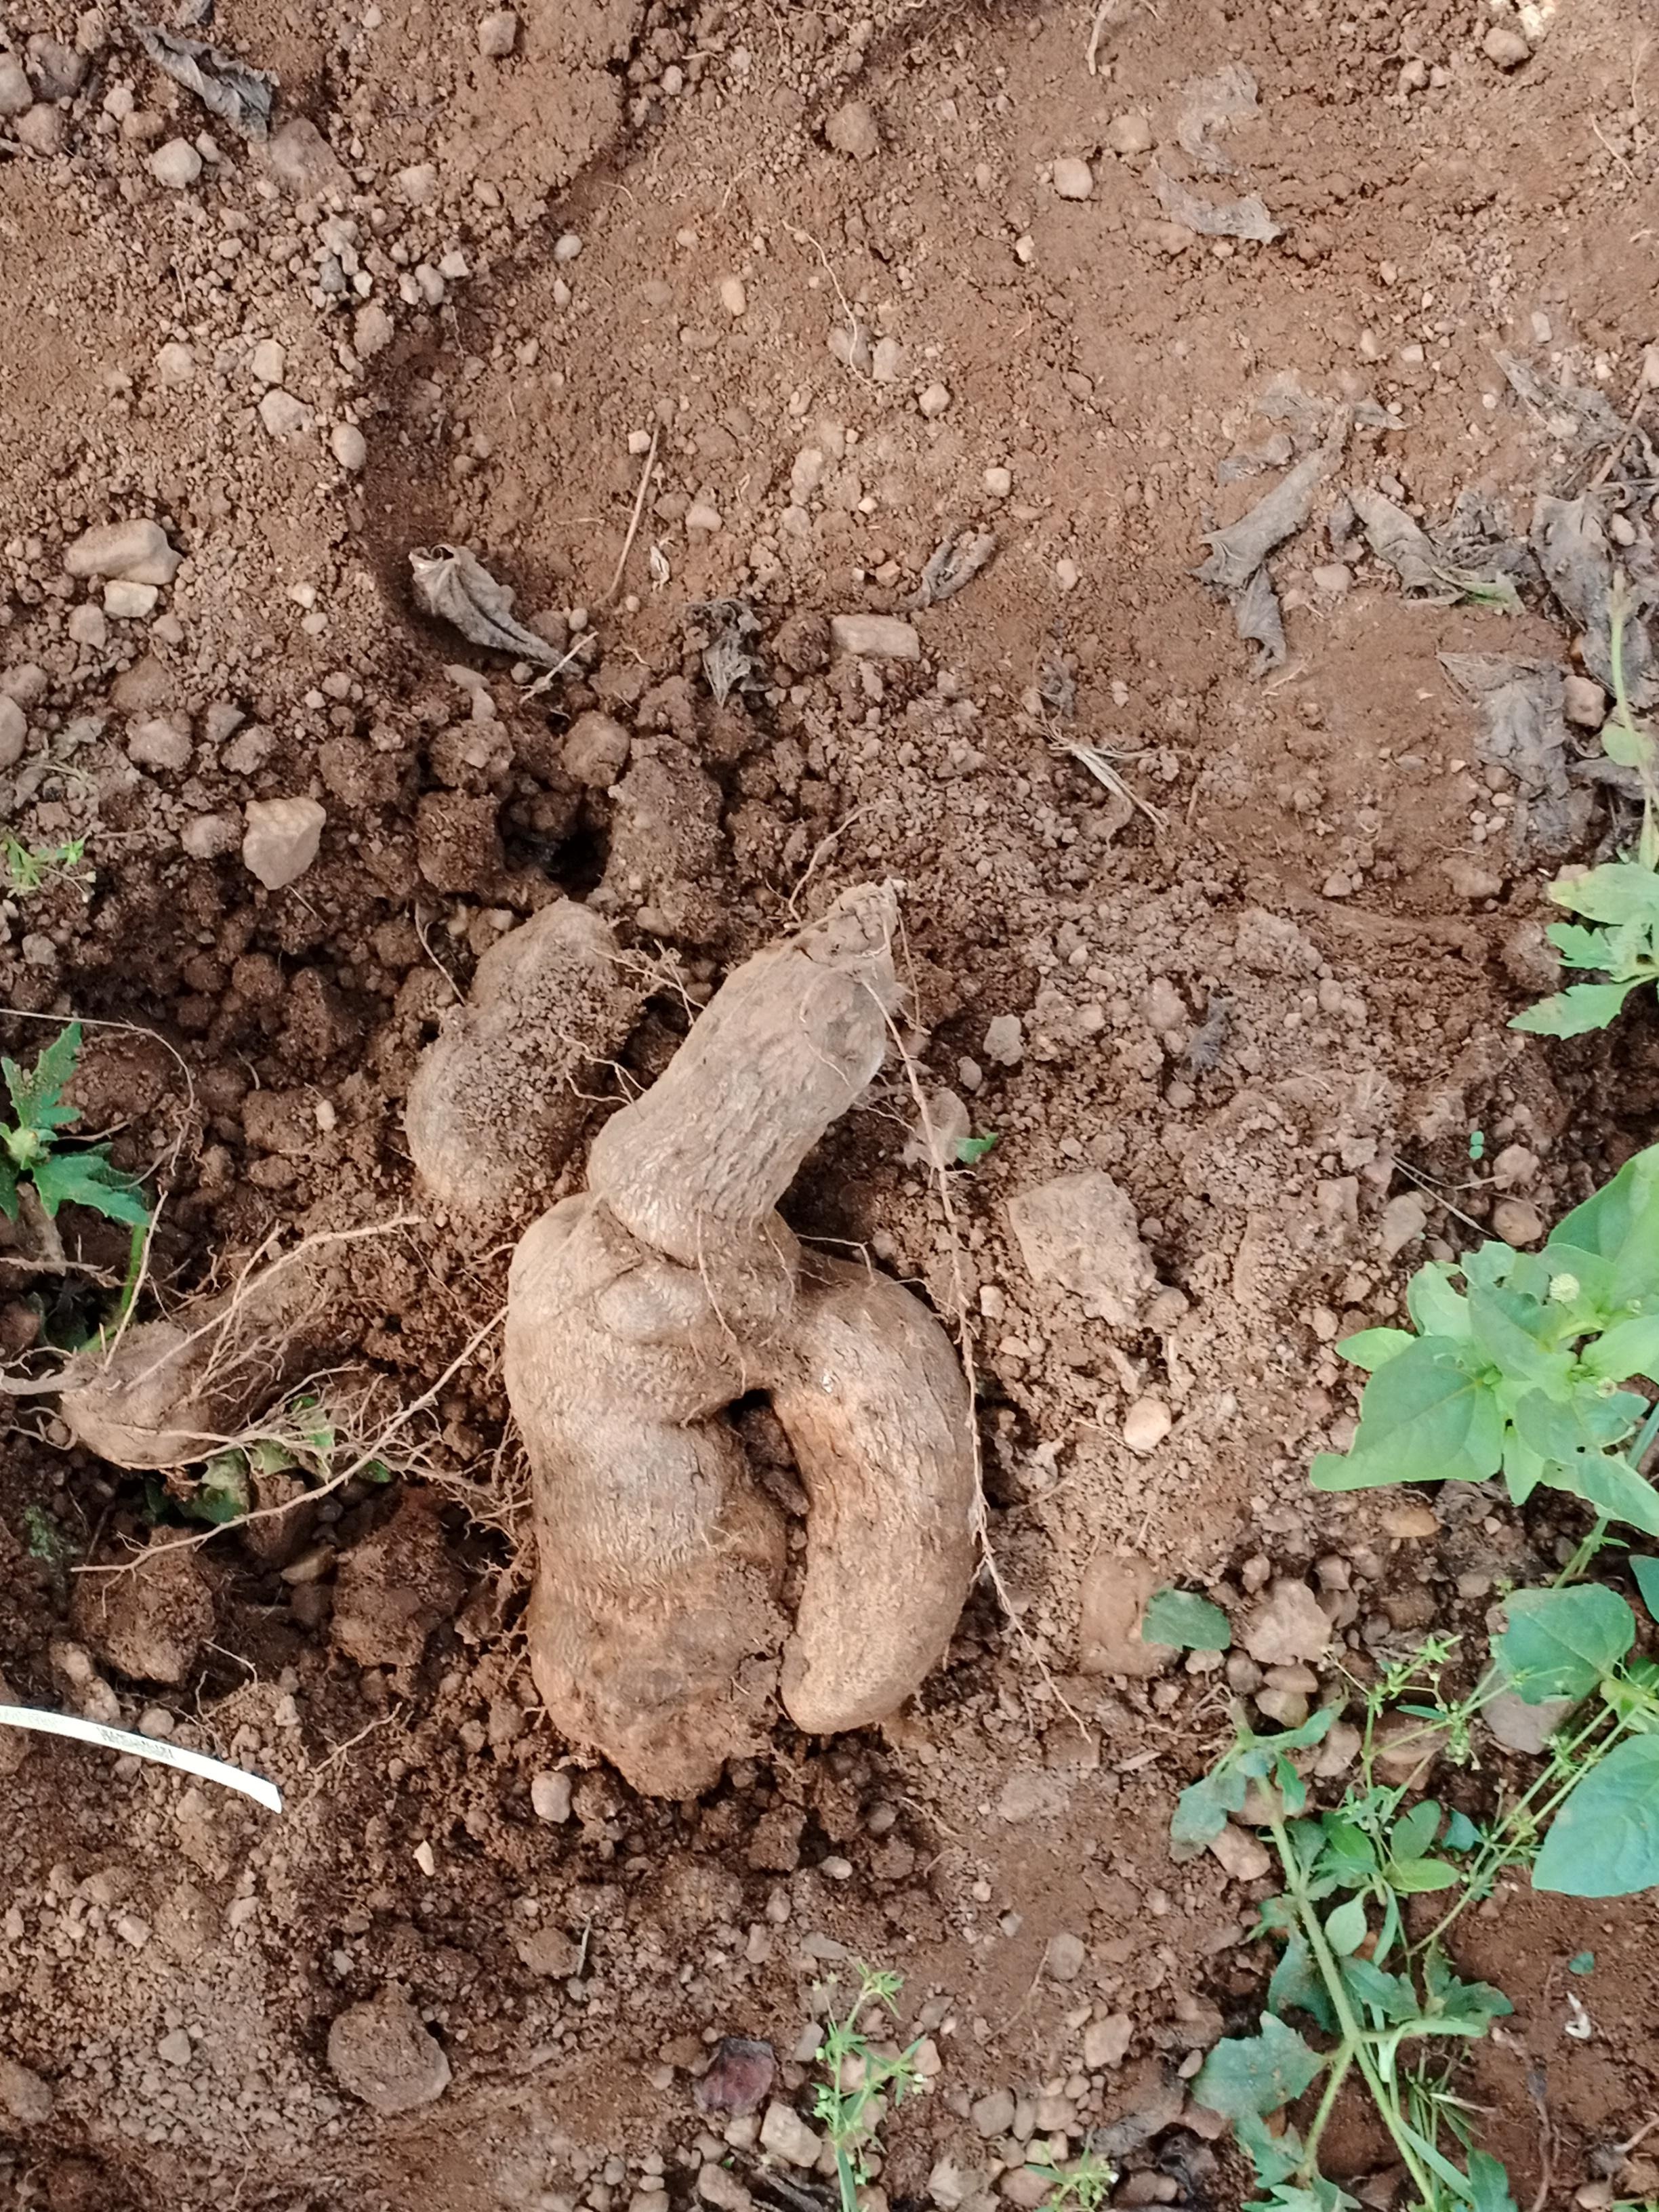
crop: yam
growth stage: harvest
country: Nigeria
